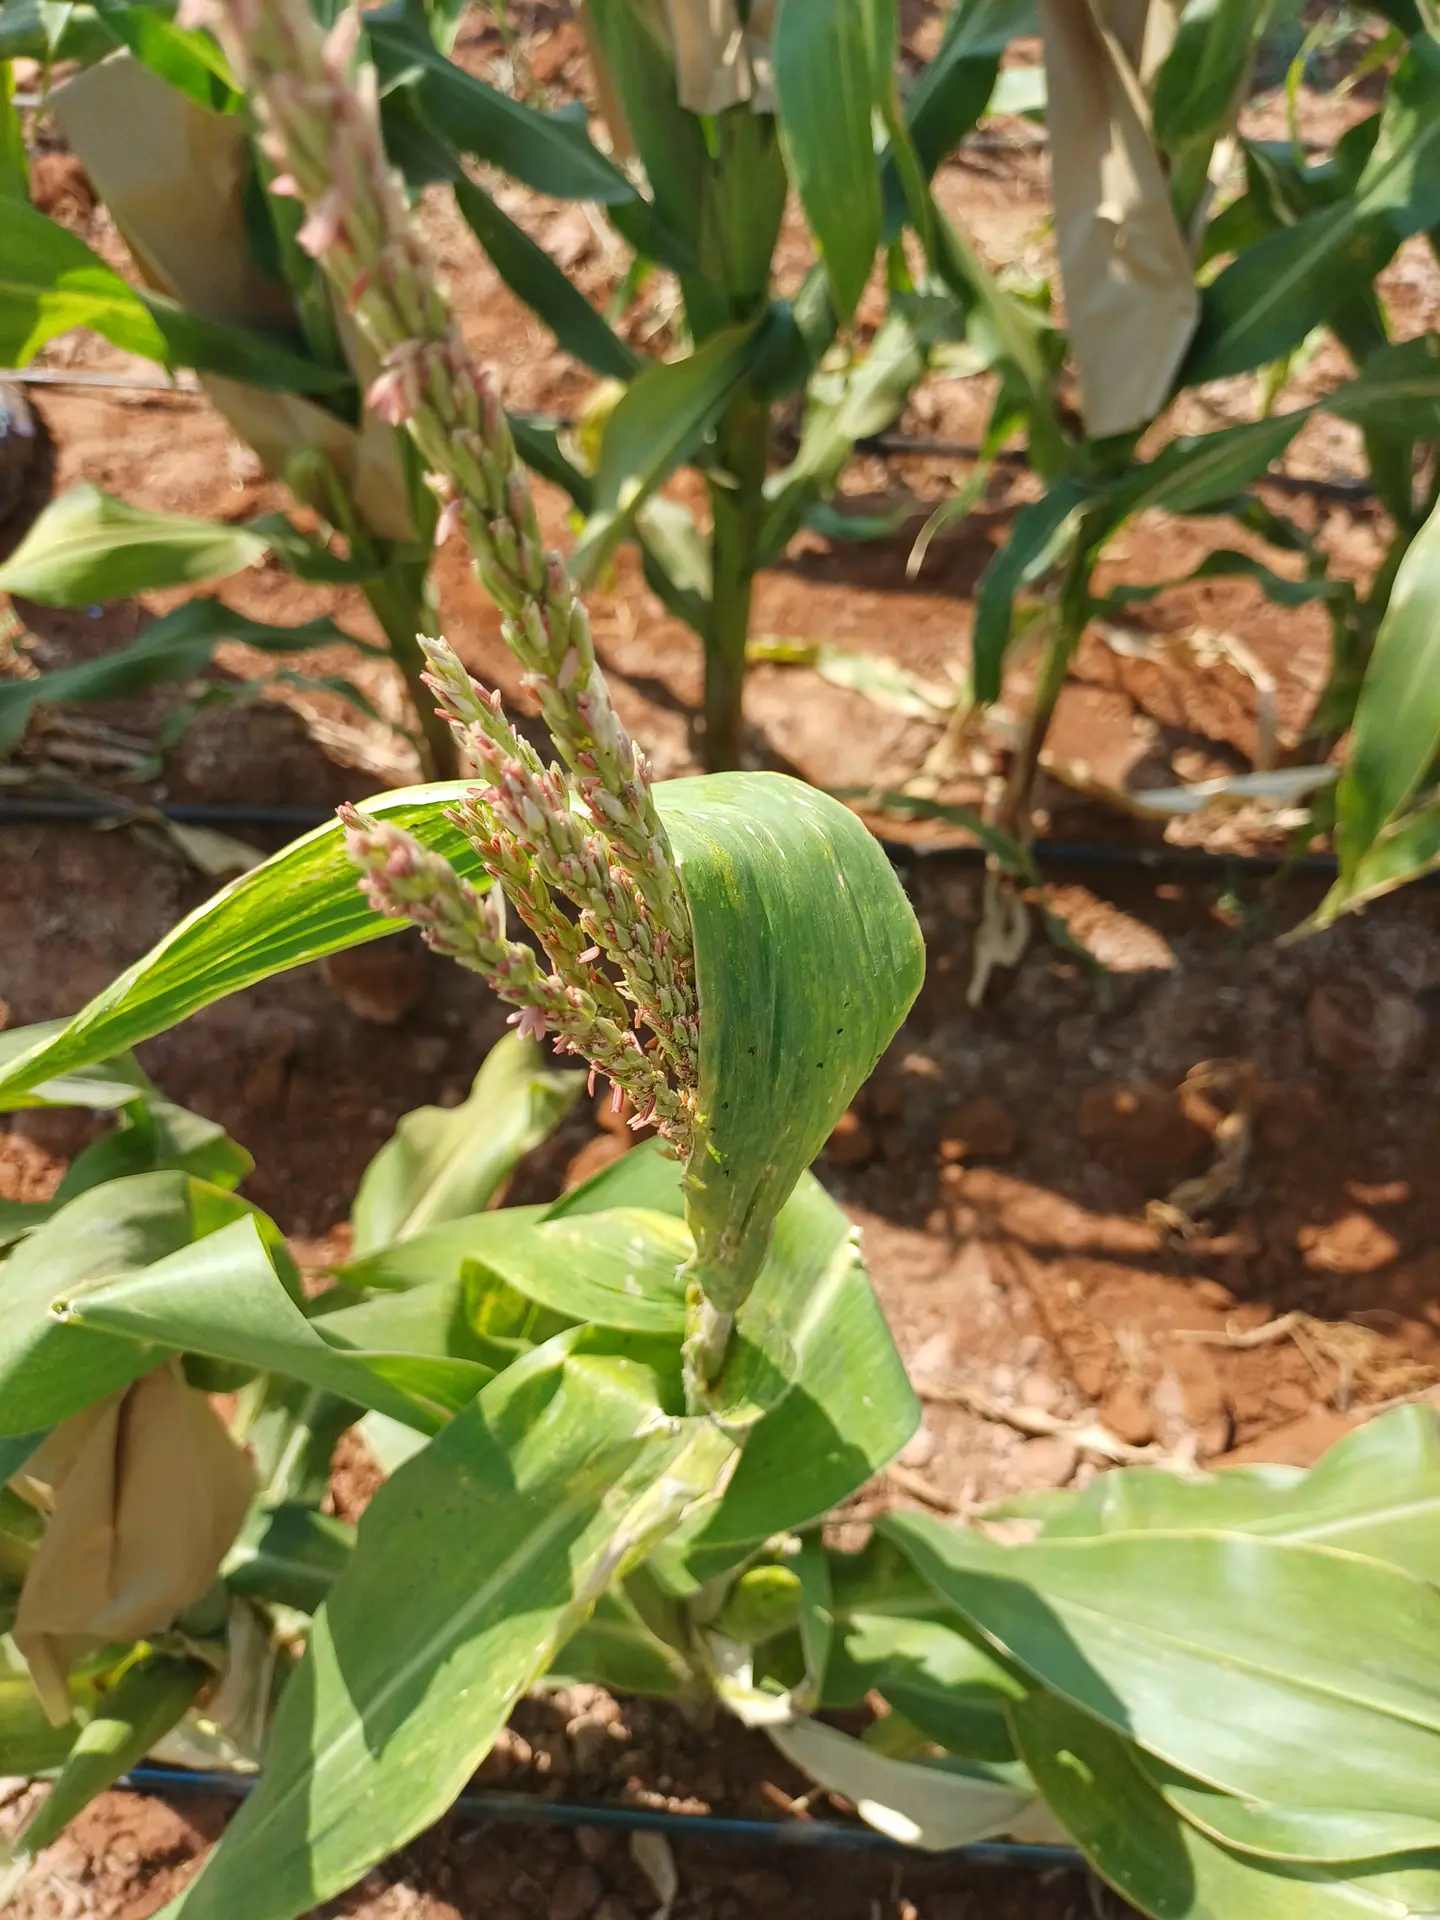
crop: maize
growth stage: flowering
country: Kenya
